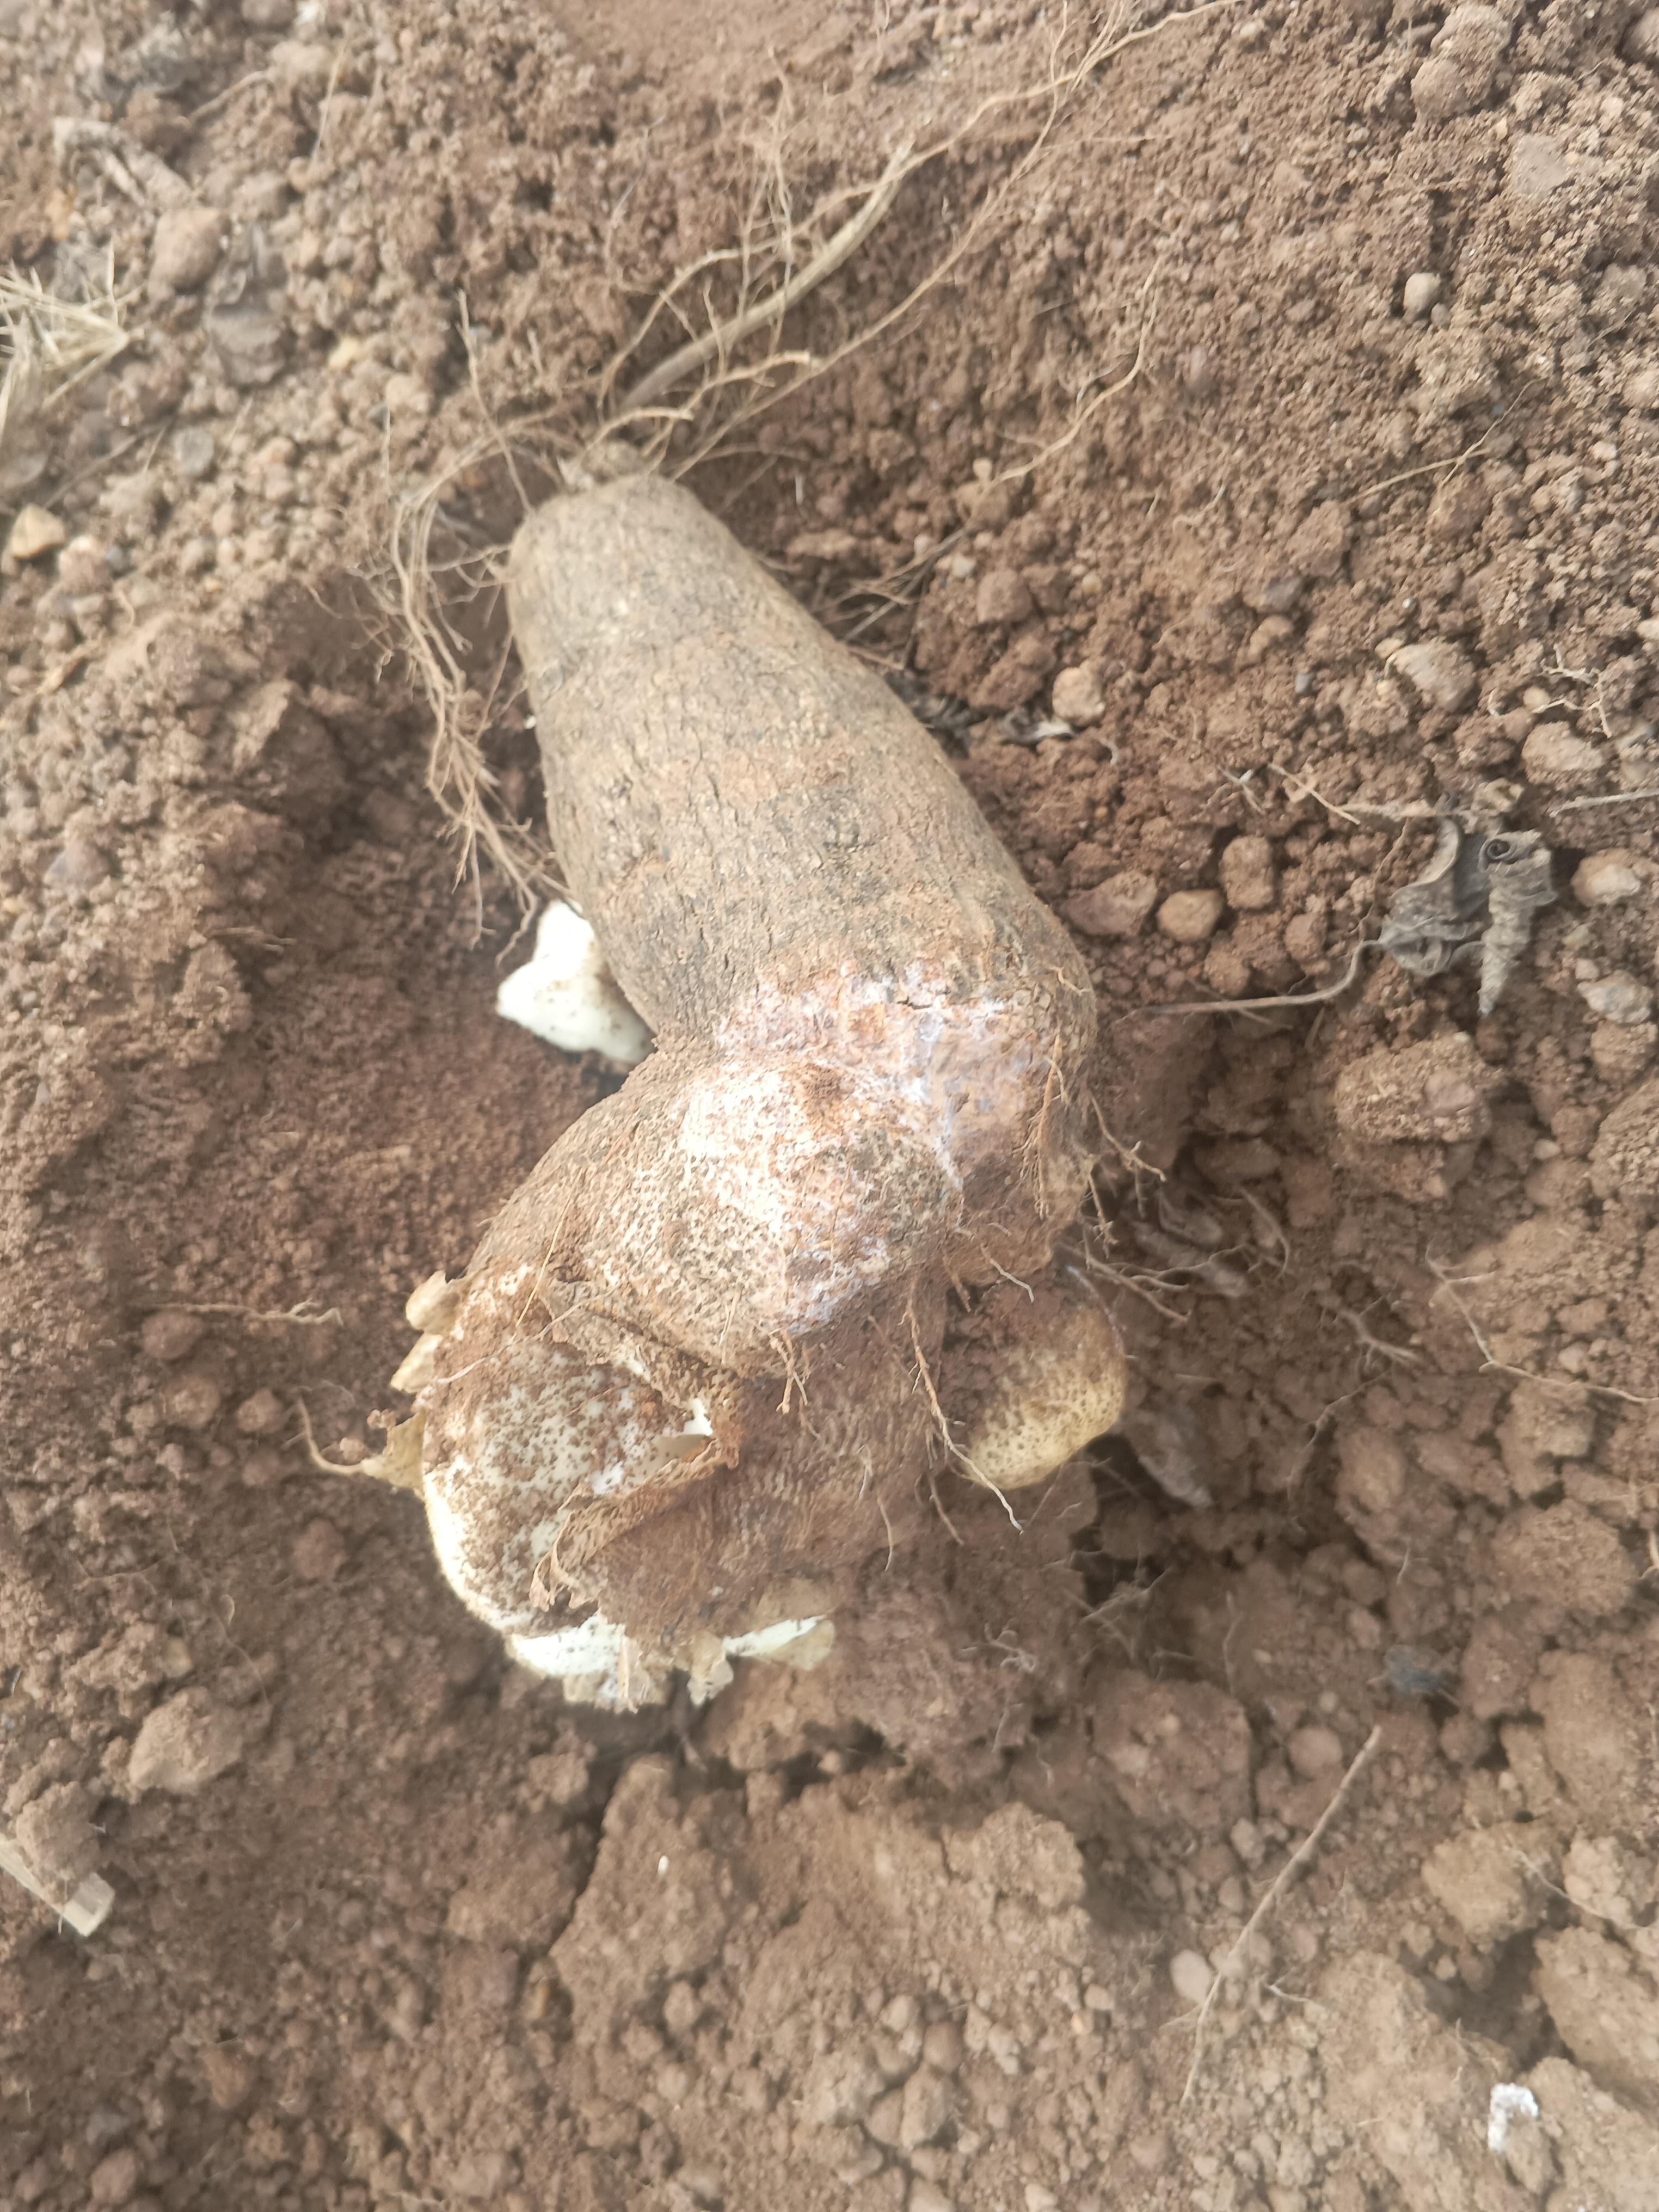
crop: yam
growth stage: harvest
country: Nigeria
